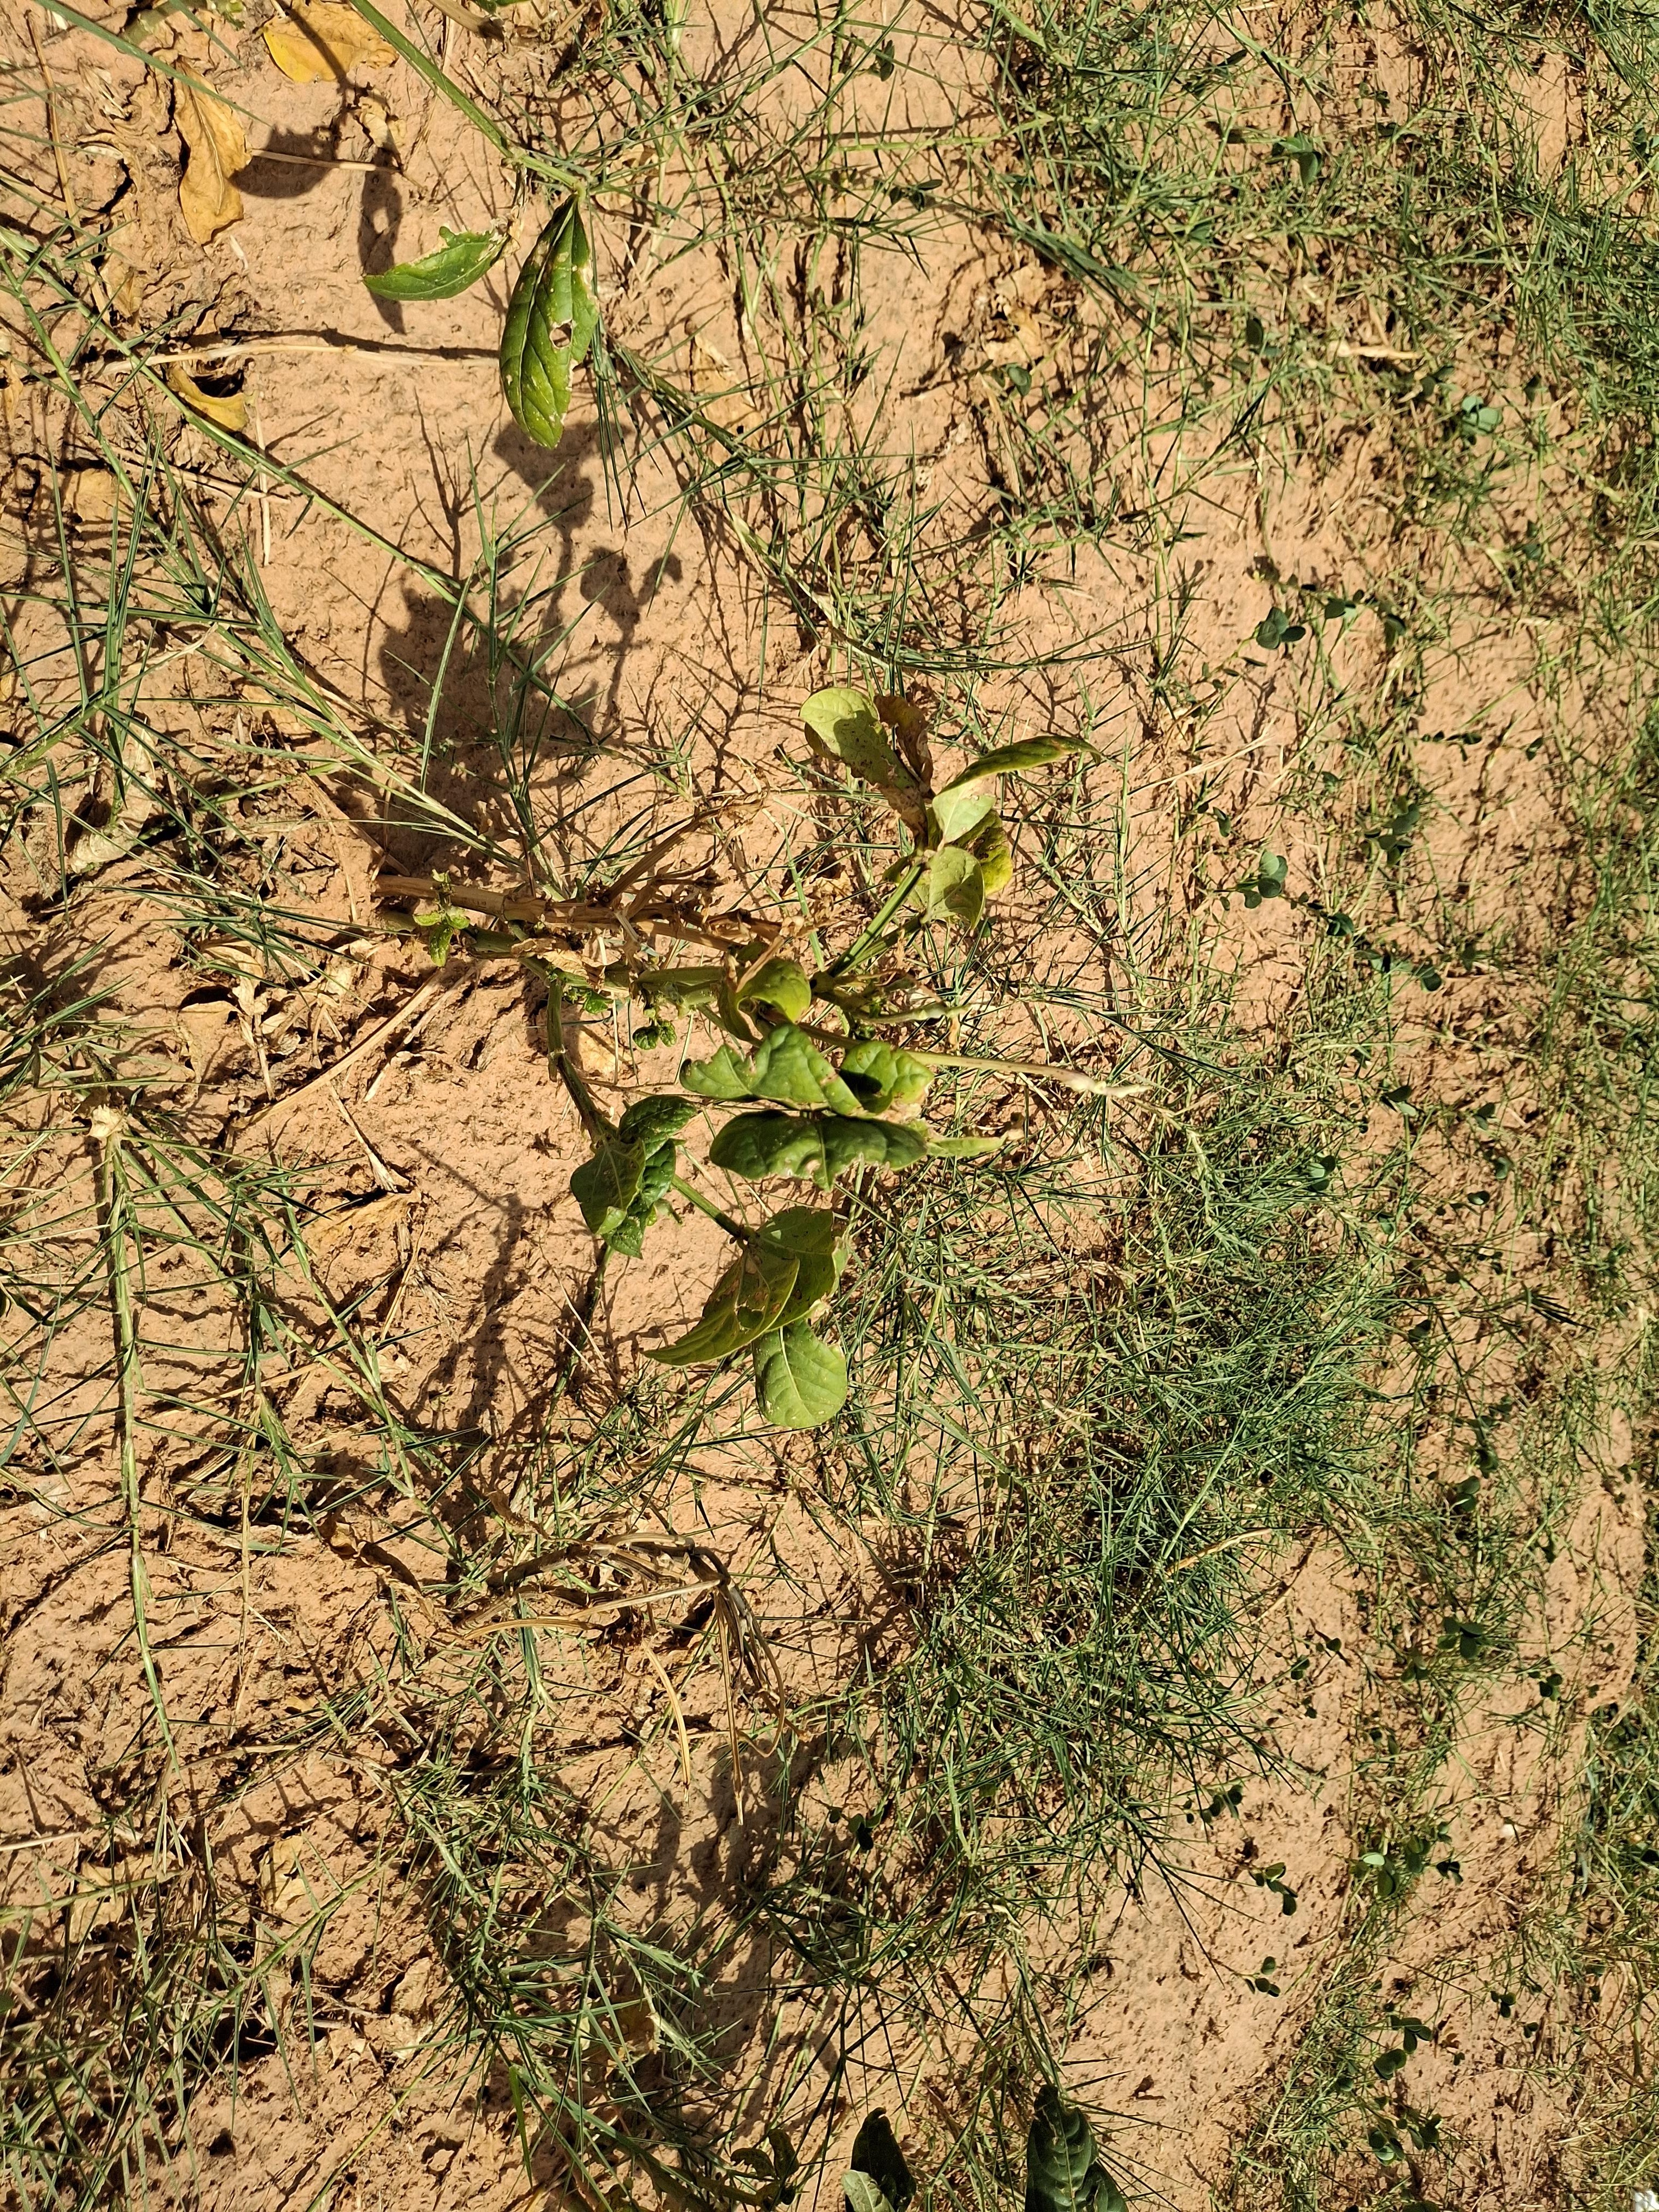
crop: cowpea
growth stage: harvest maturity
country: Nigeria
